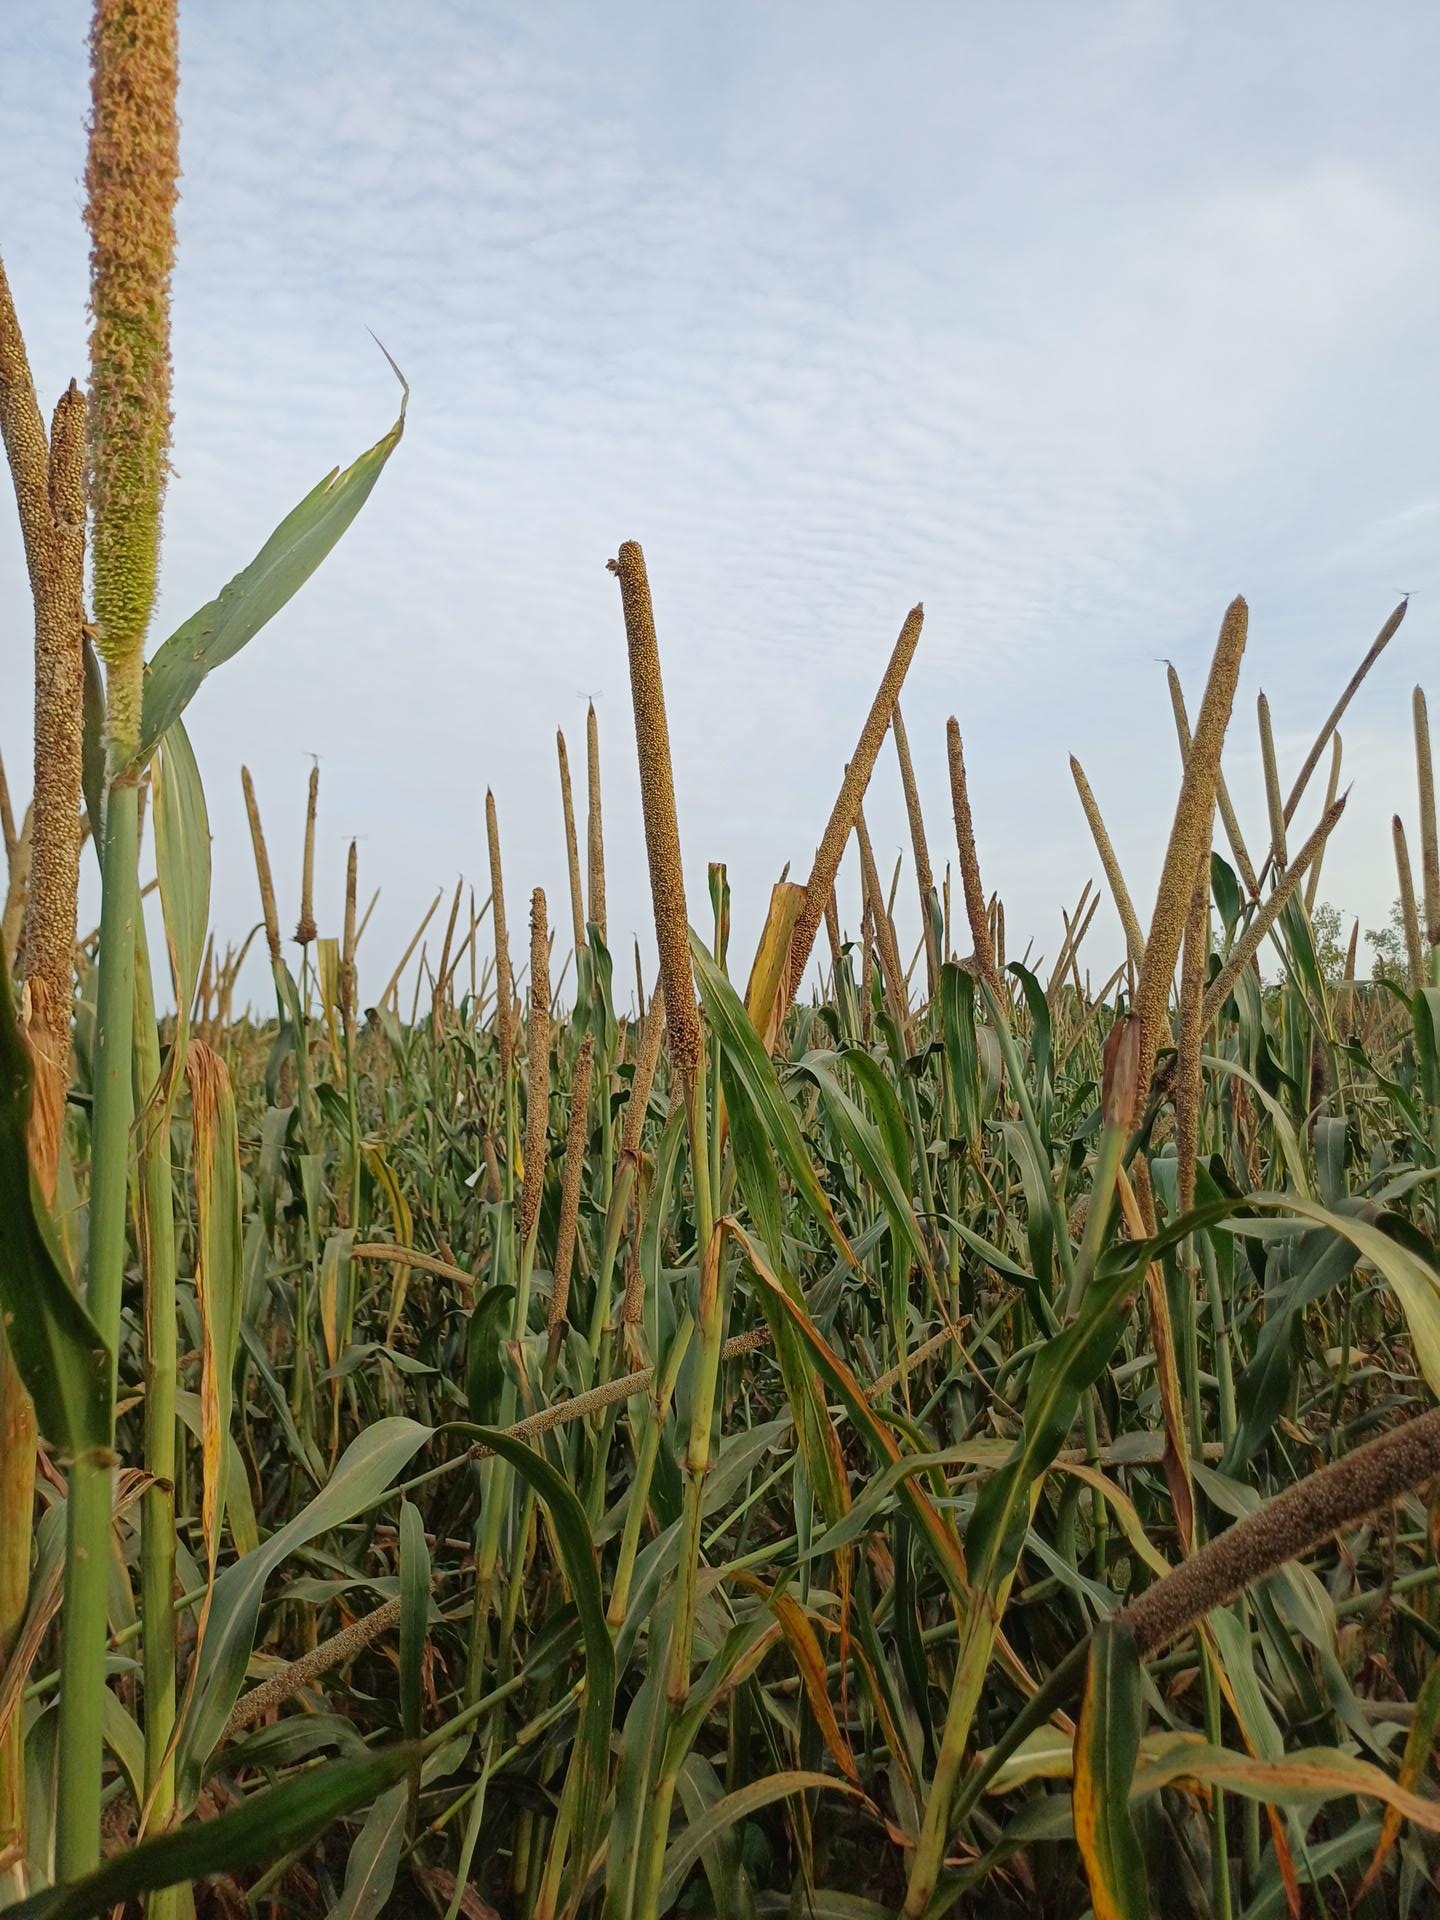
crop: pearl millet
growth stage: filling grain
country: Senegal
